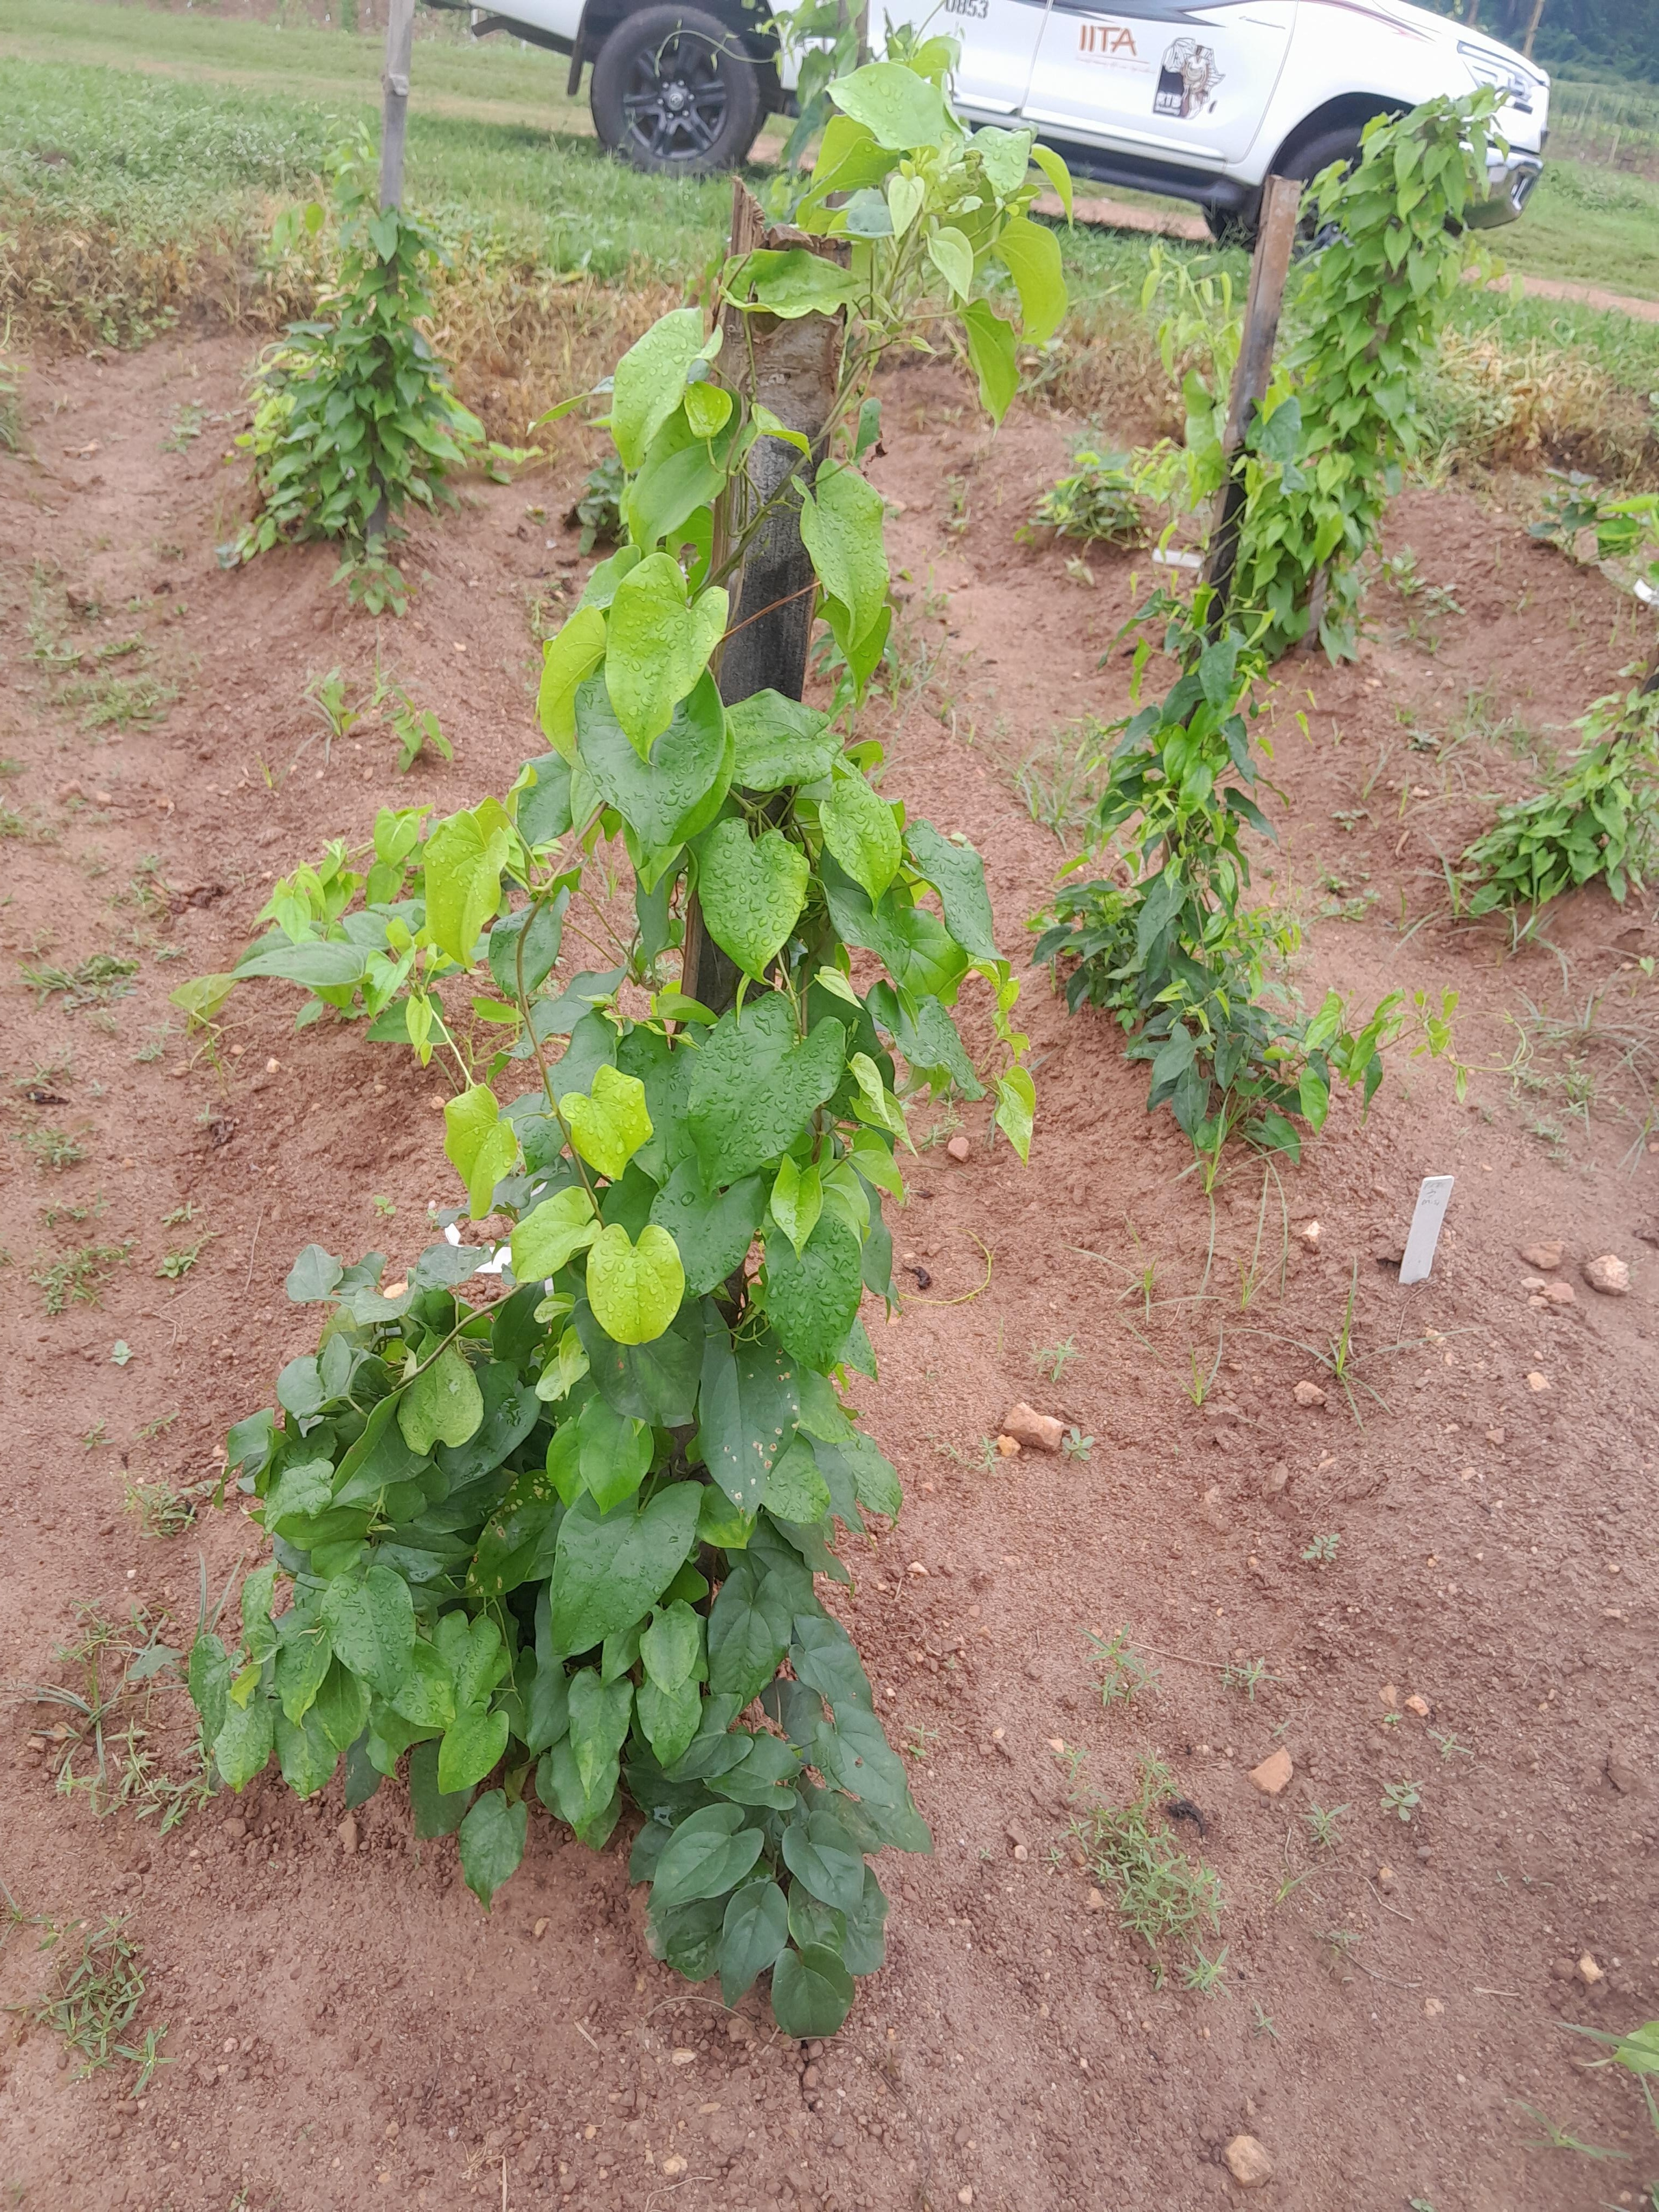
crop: yam
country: Nigeria
